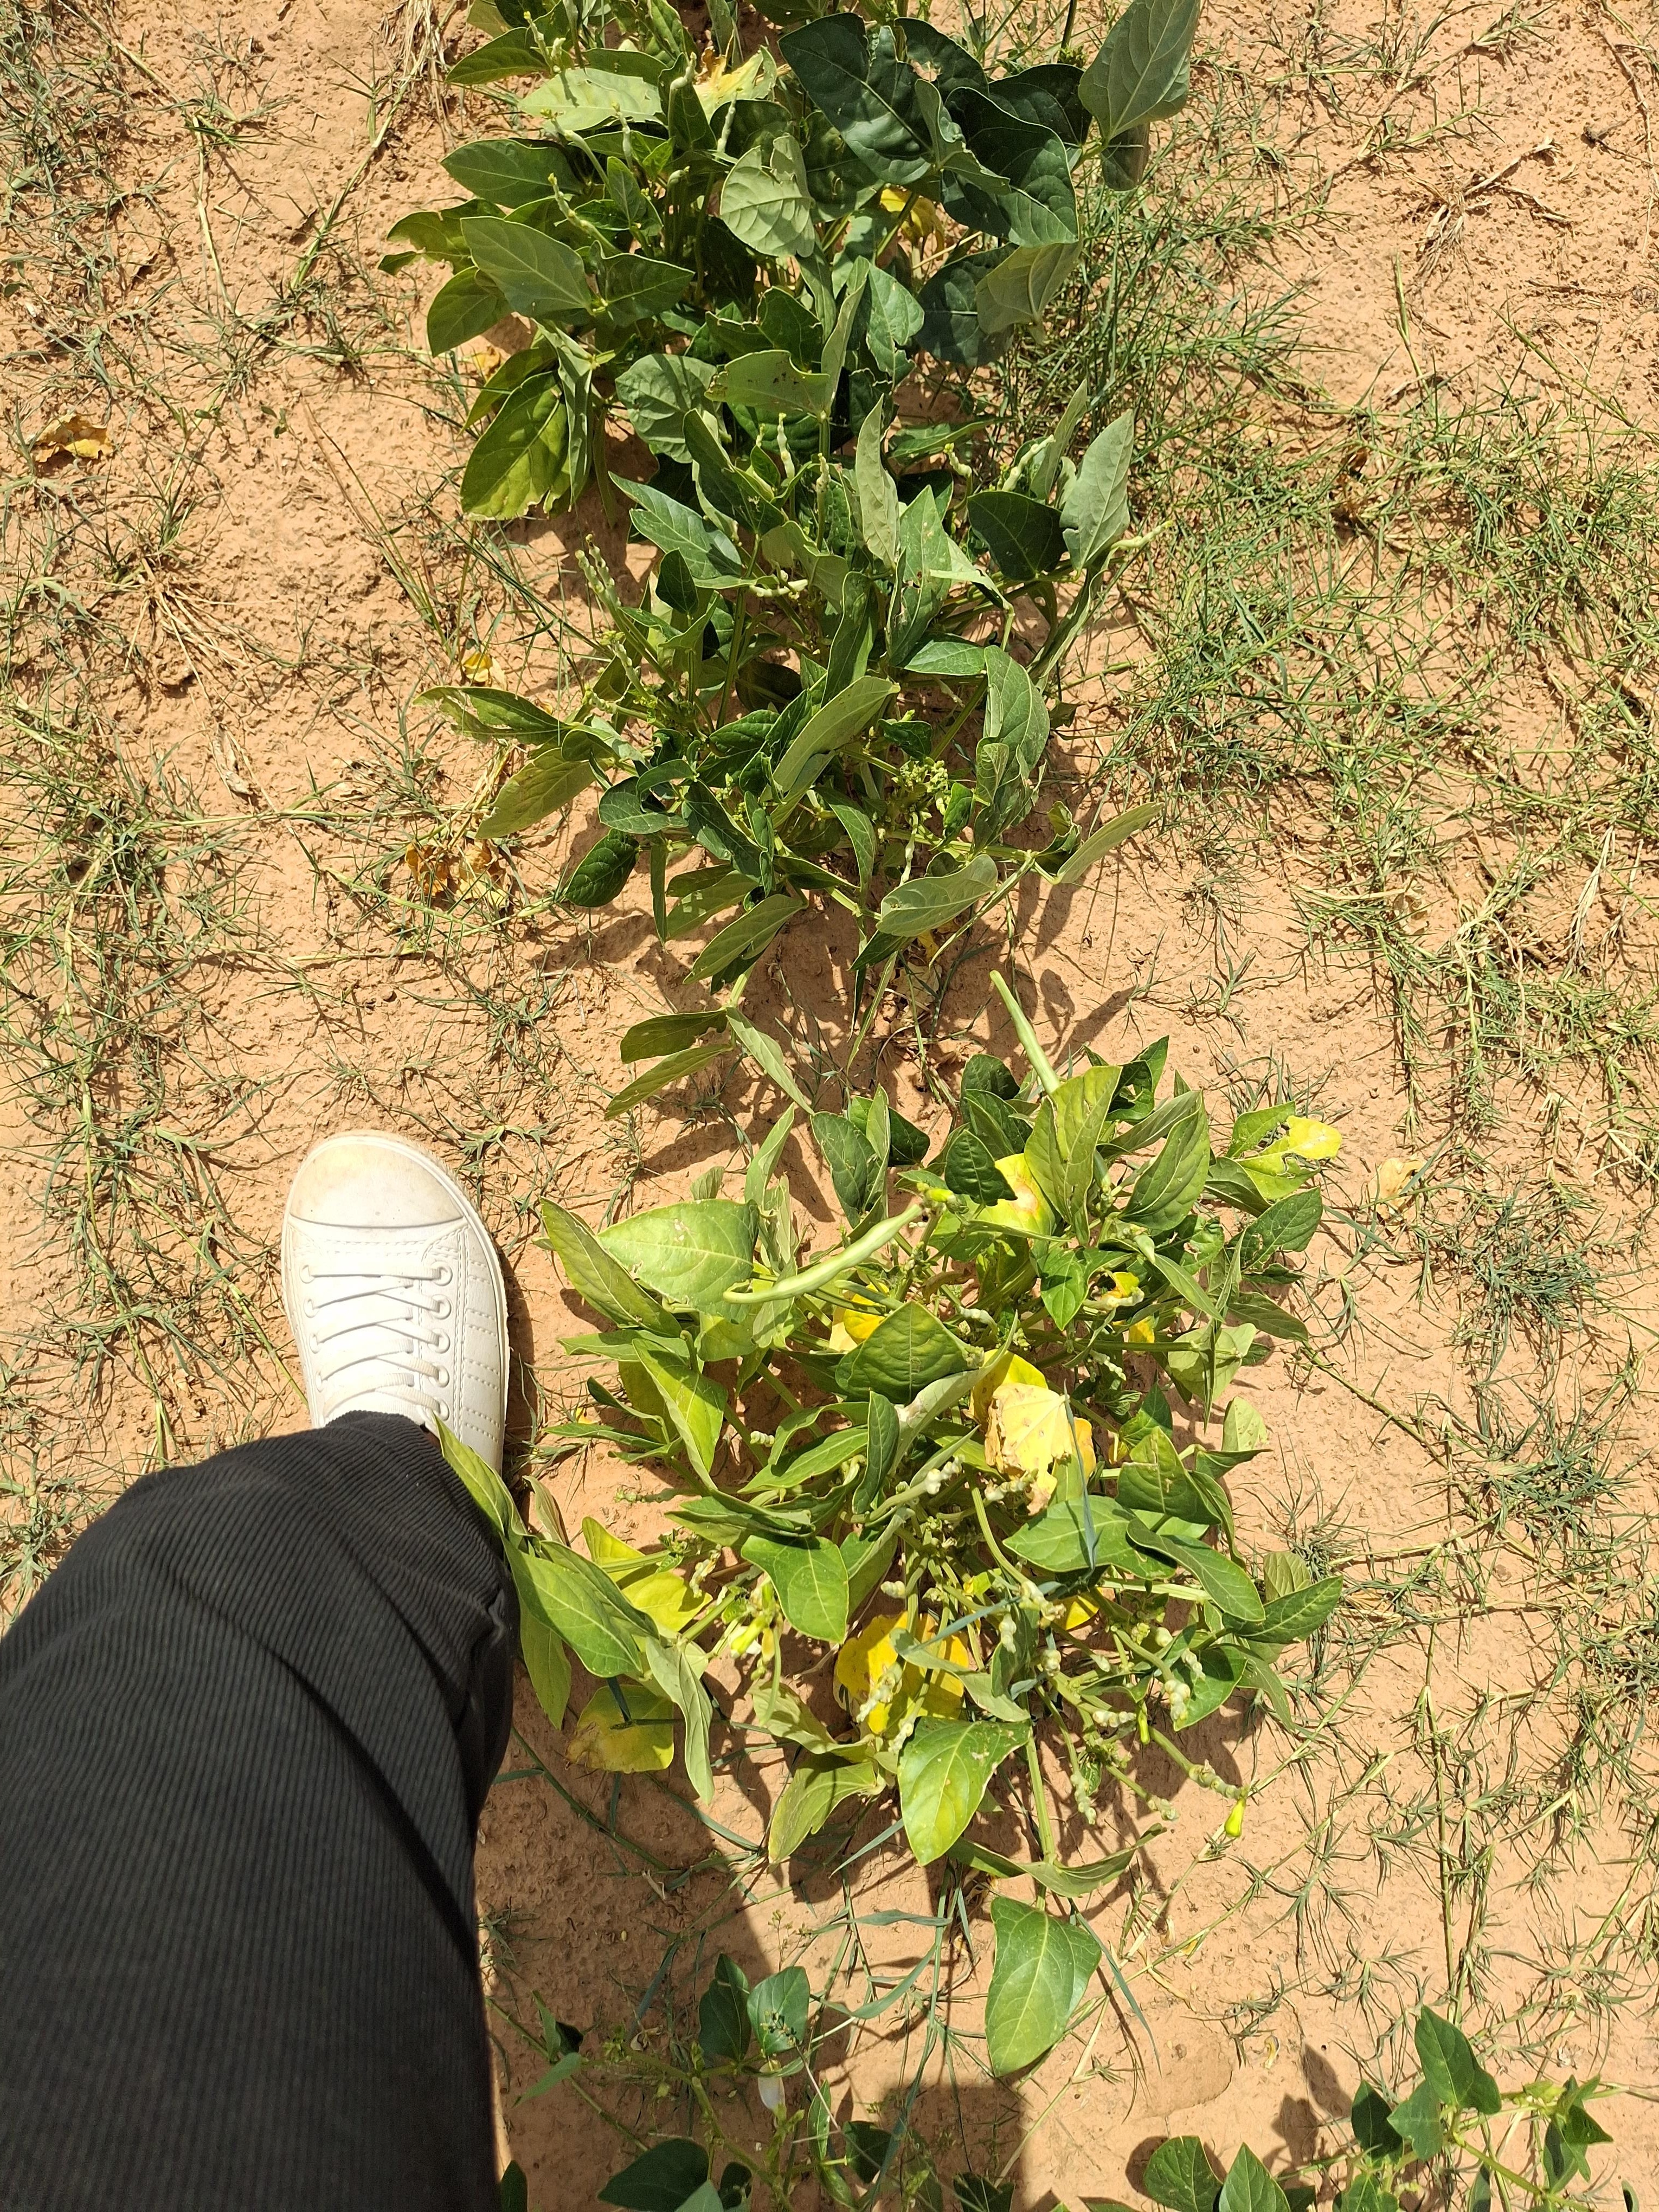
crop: cowpea
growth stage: harvest maturity
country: Nigeria
